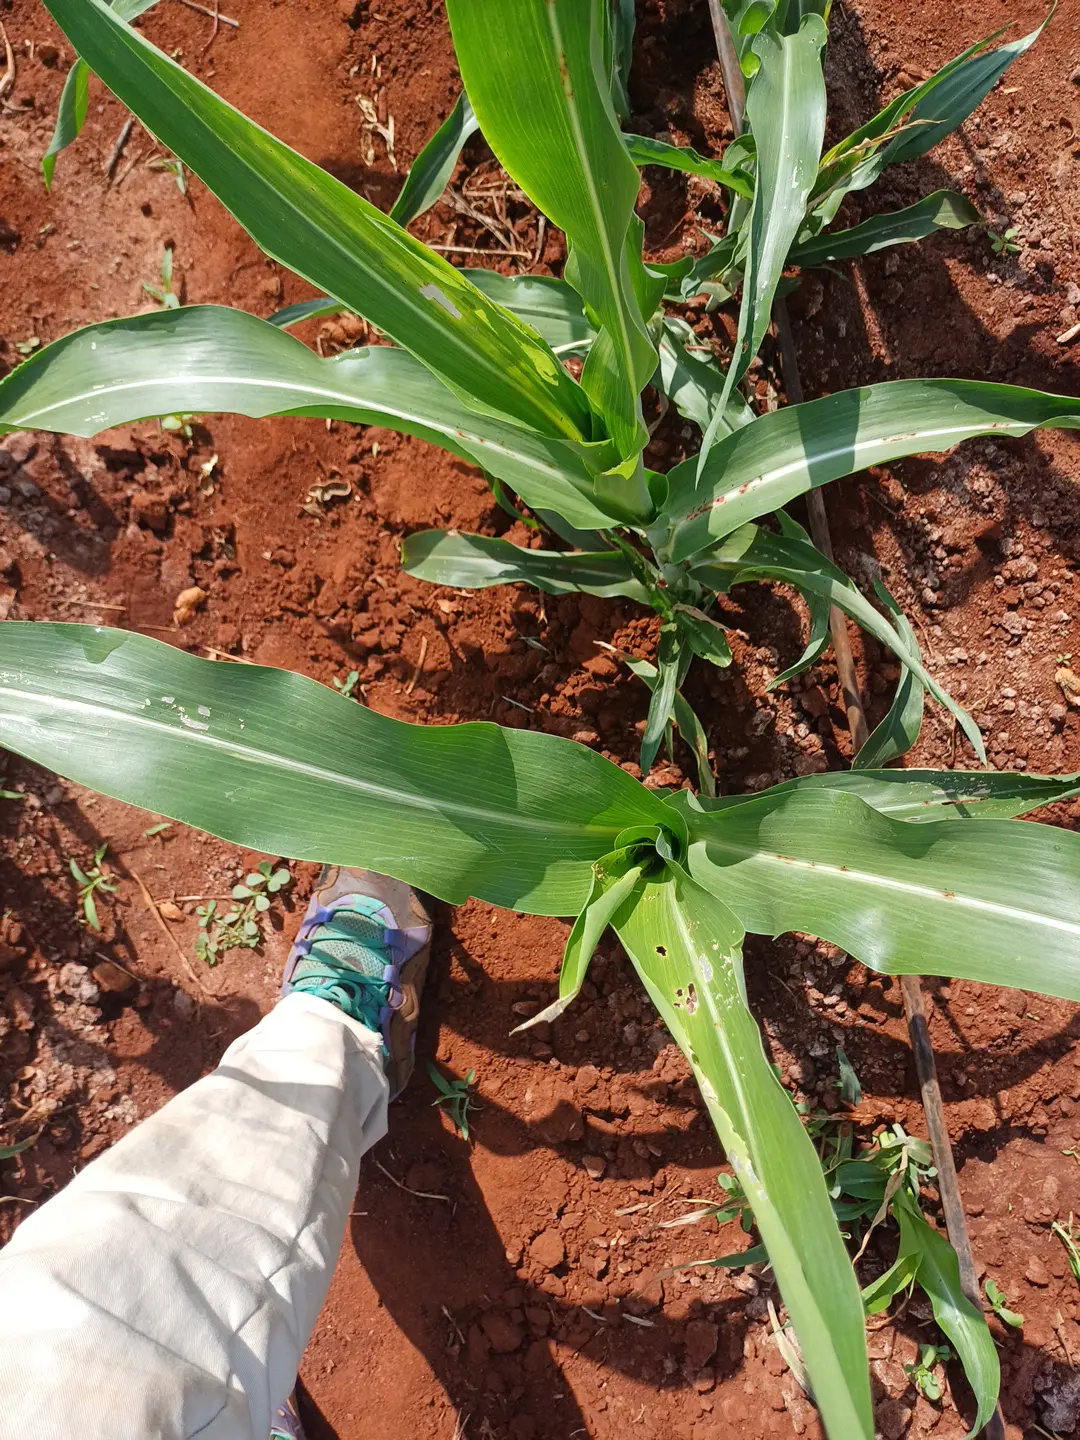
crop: sorghum
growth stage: elongation stem
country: Kenya
